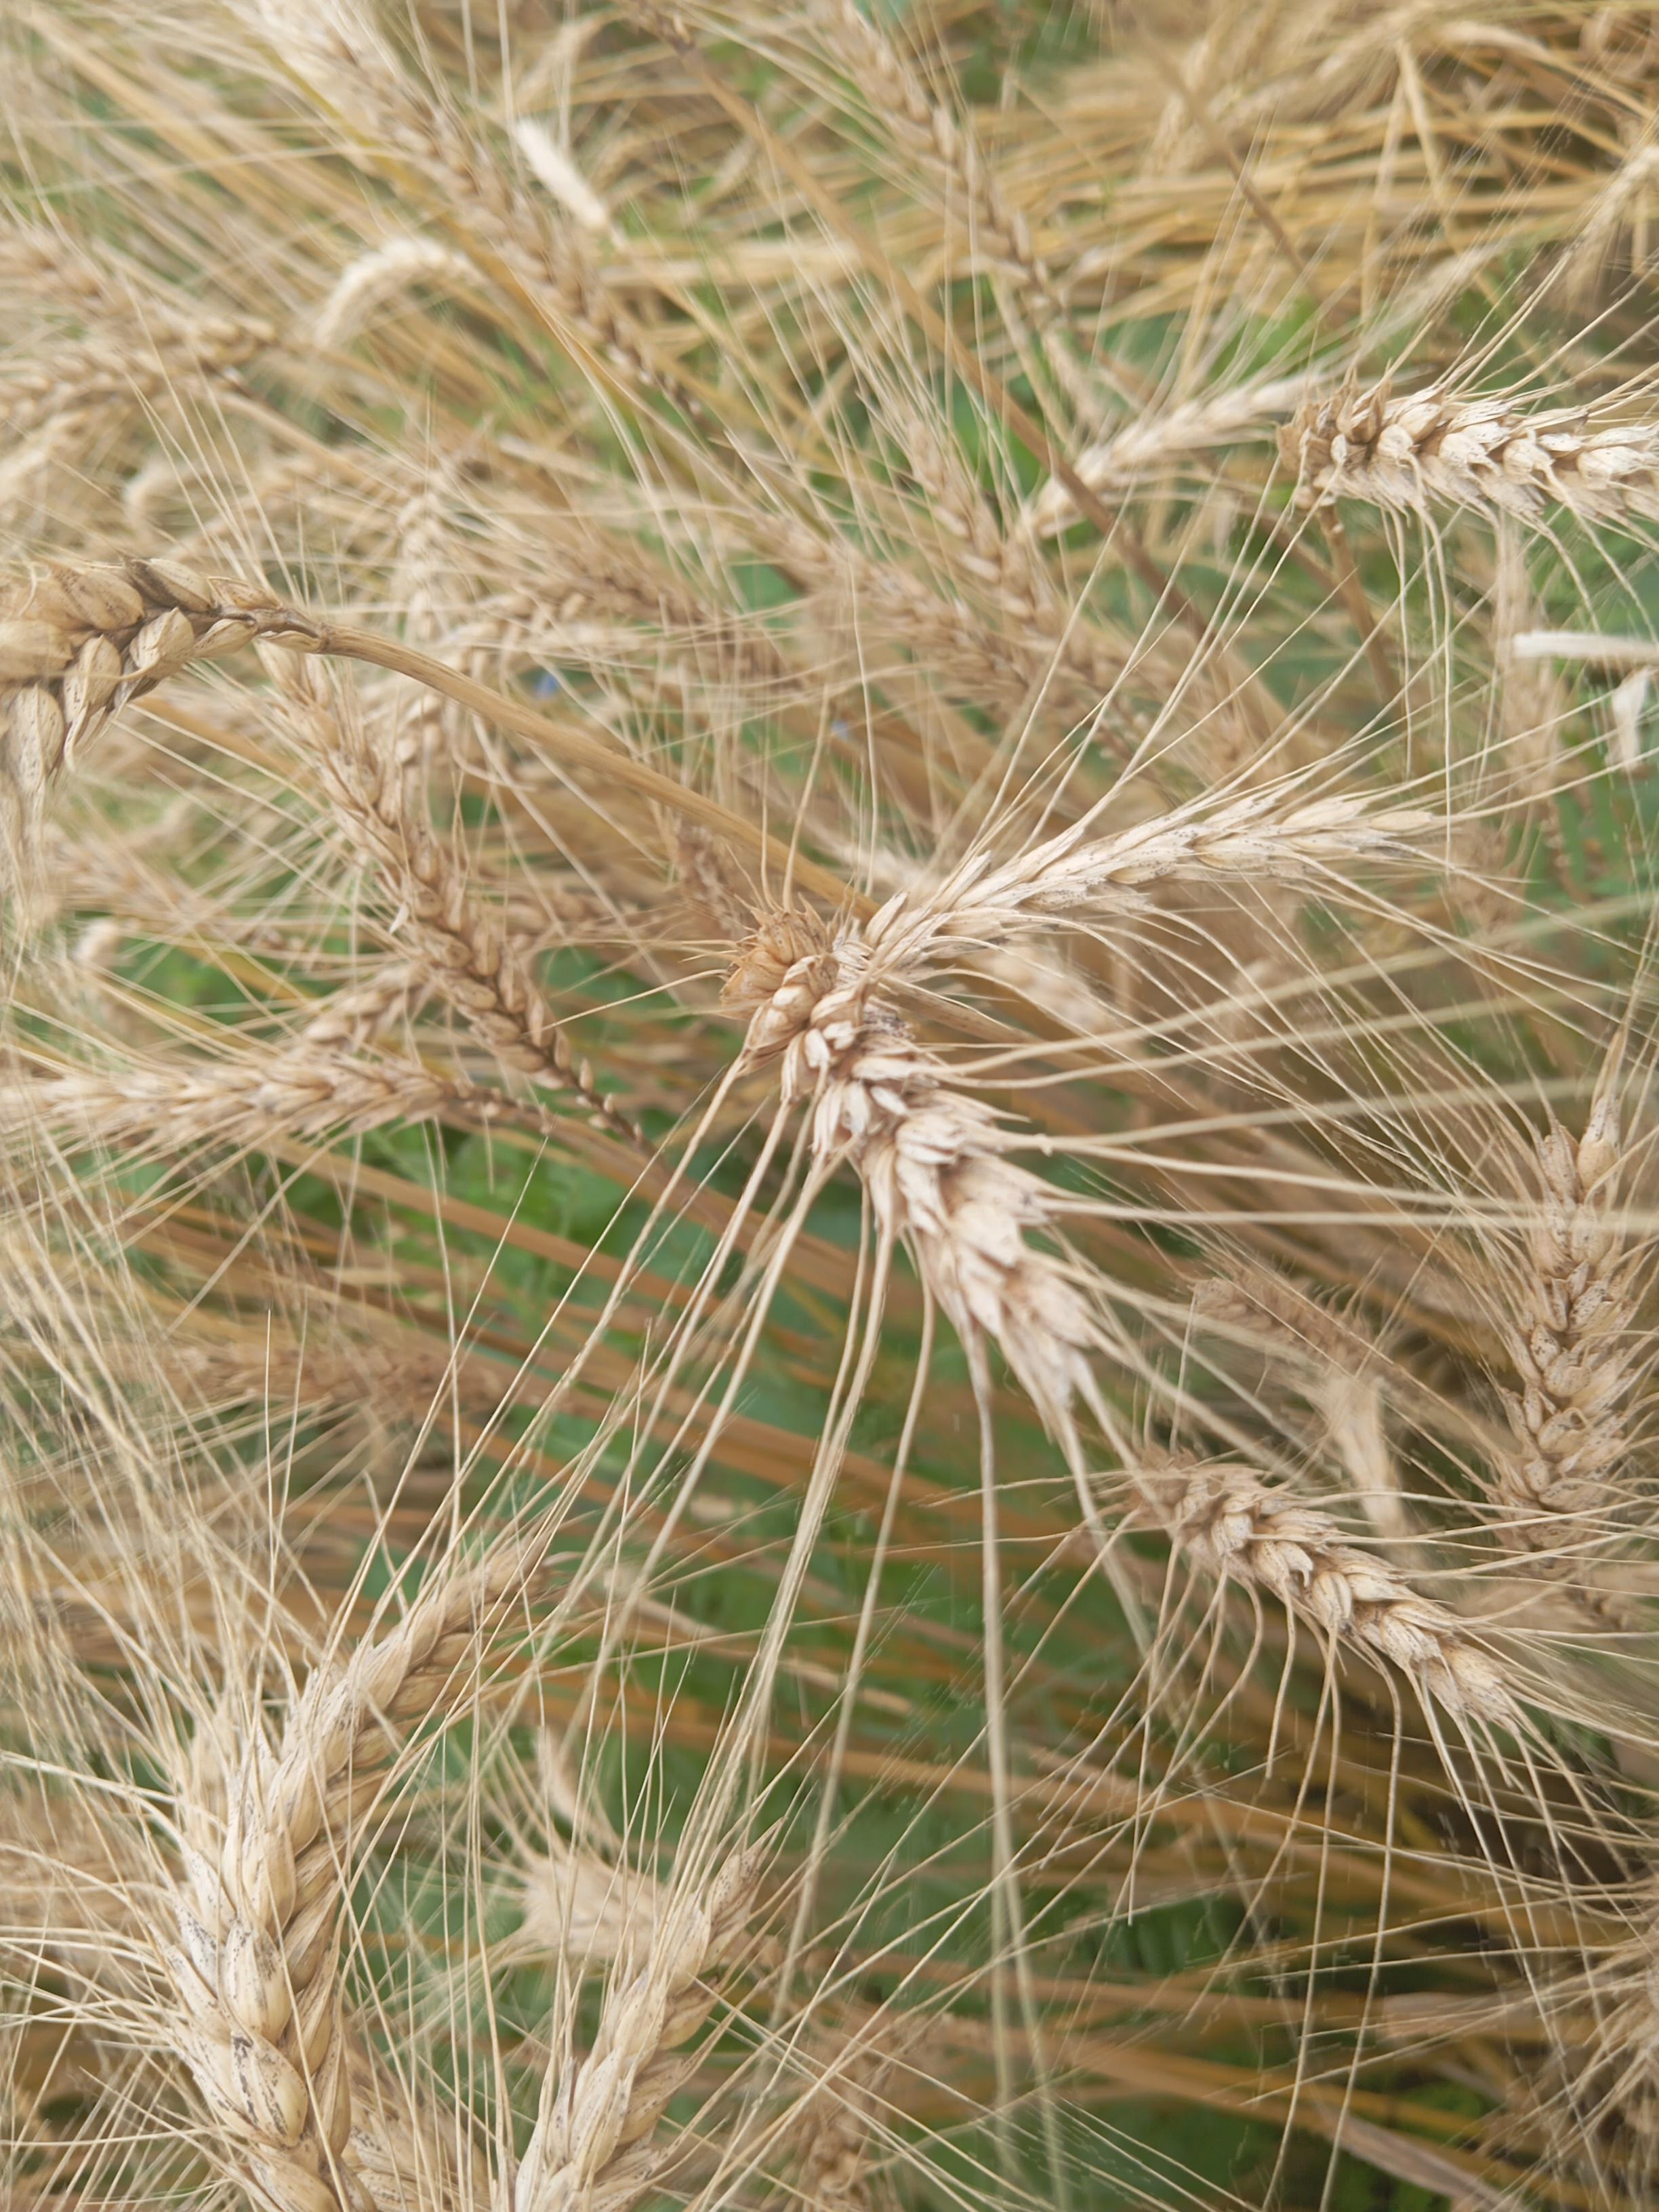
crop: wheat
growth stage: maturity
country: Kenya
